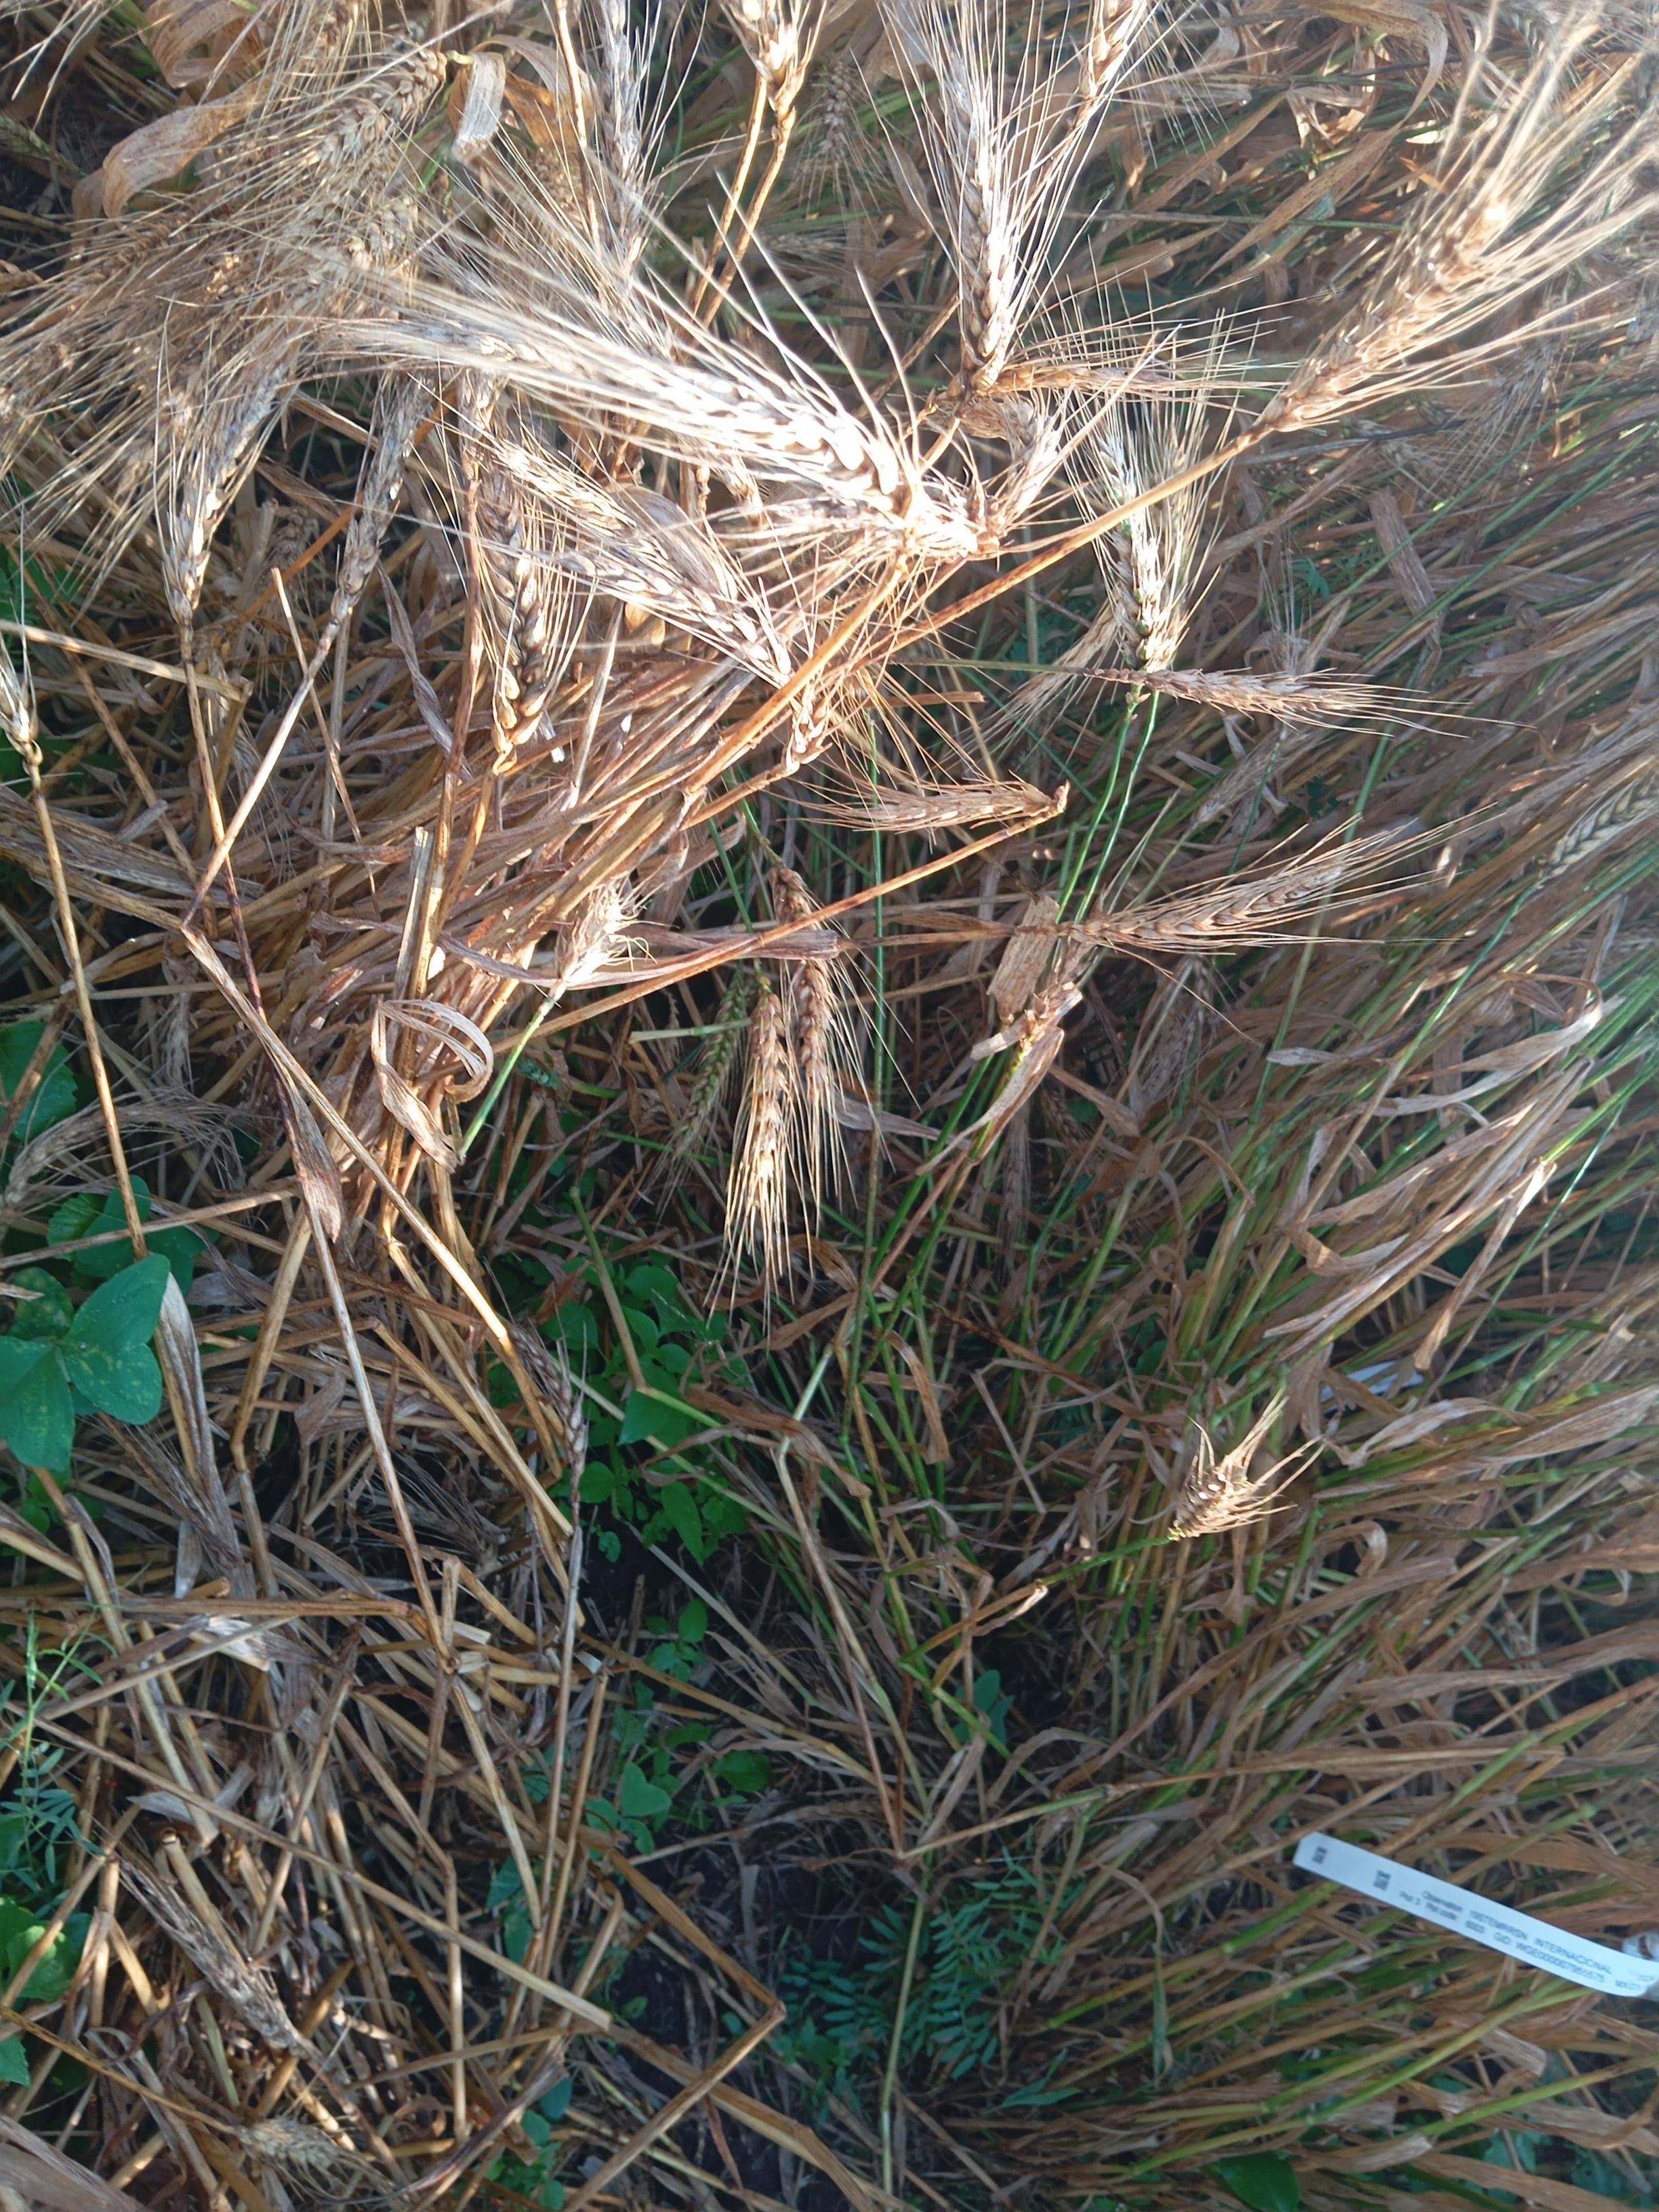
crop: wheat
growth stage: maturity
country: Kenya
